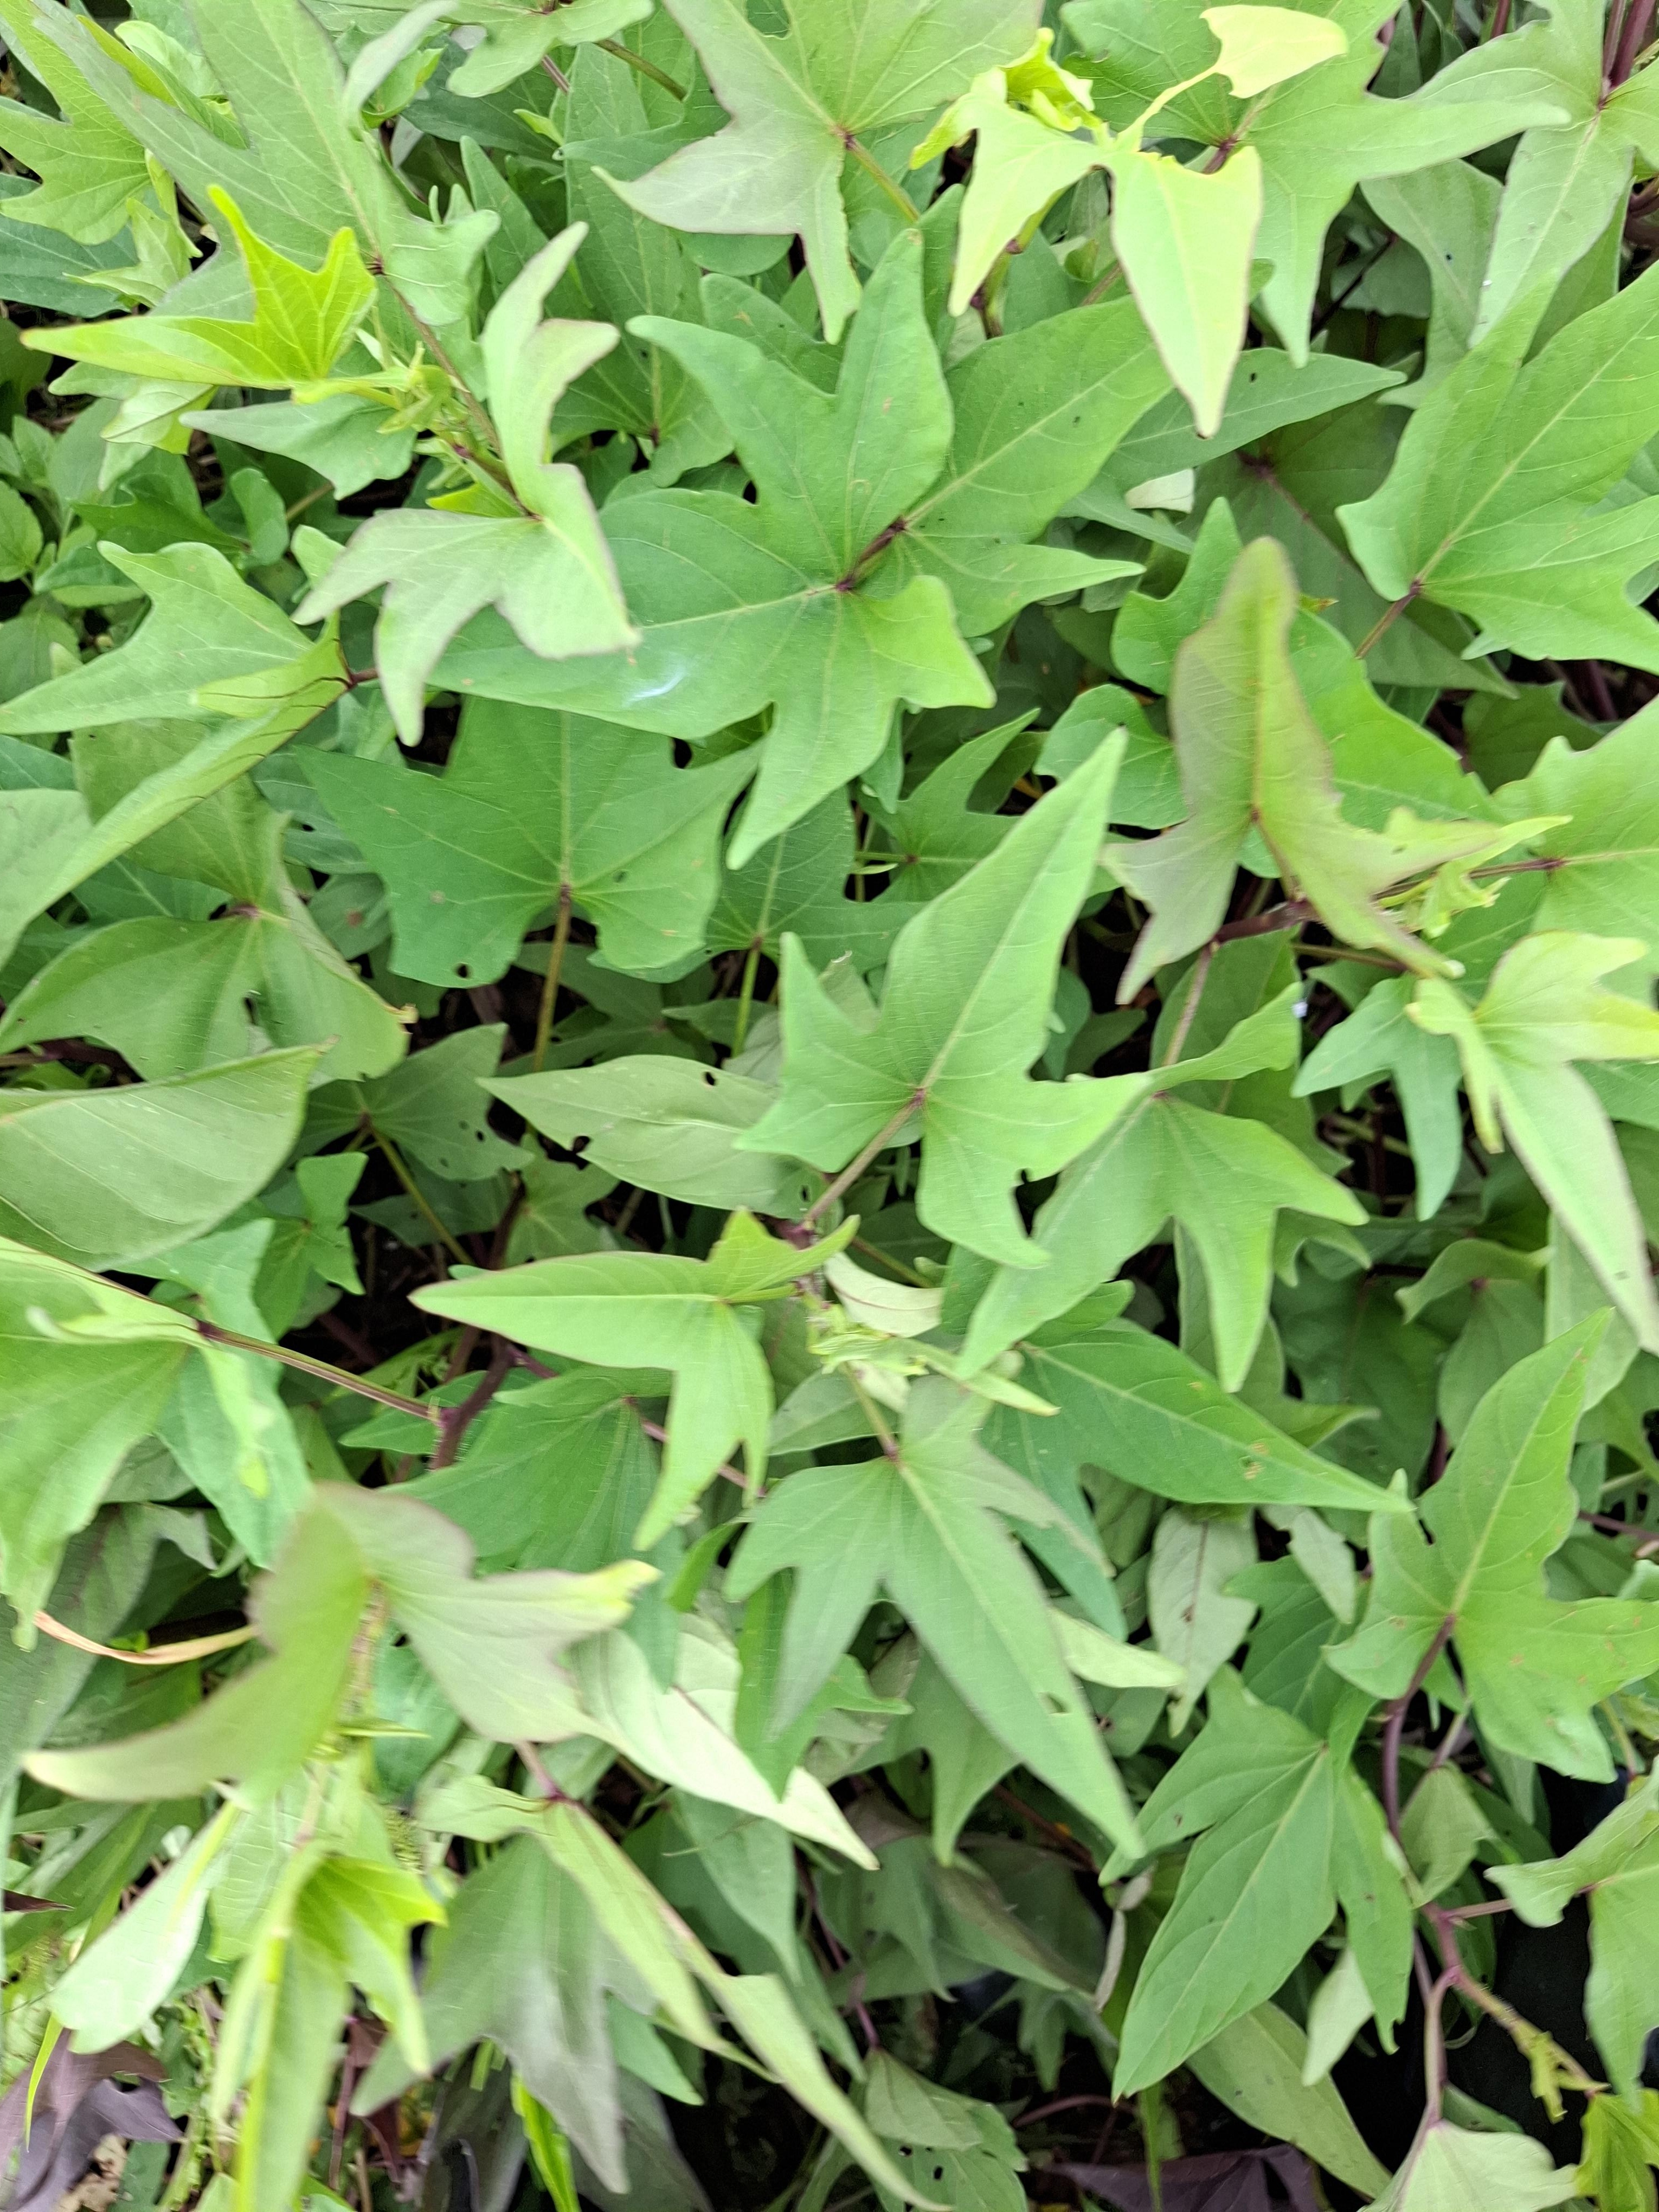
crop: sweet potato
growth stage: vegetative
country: Tanzania
